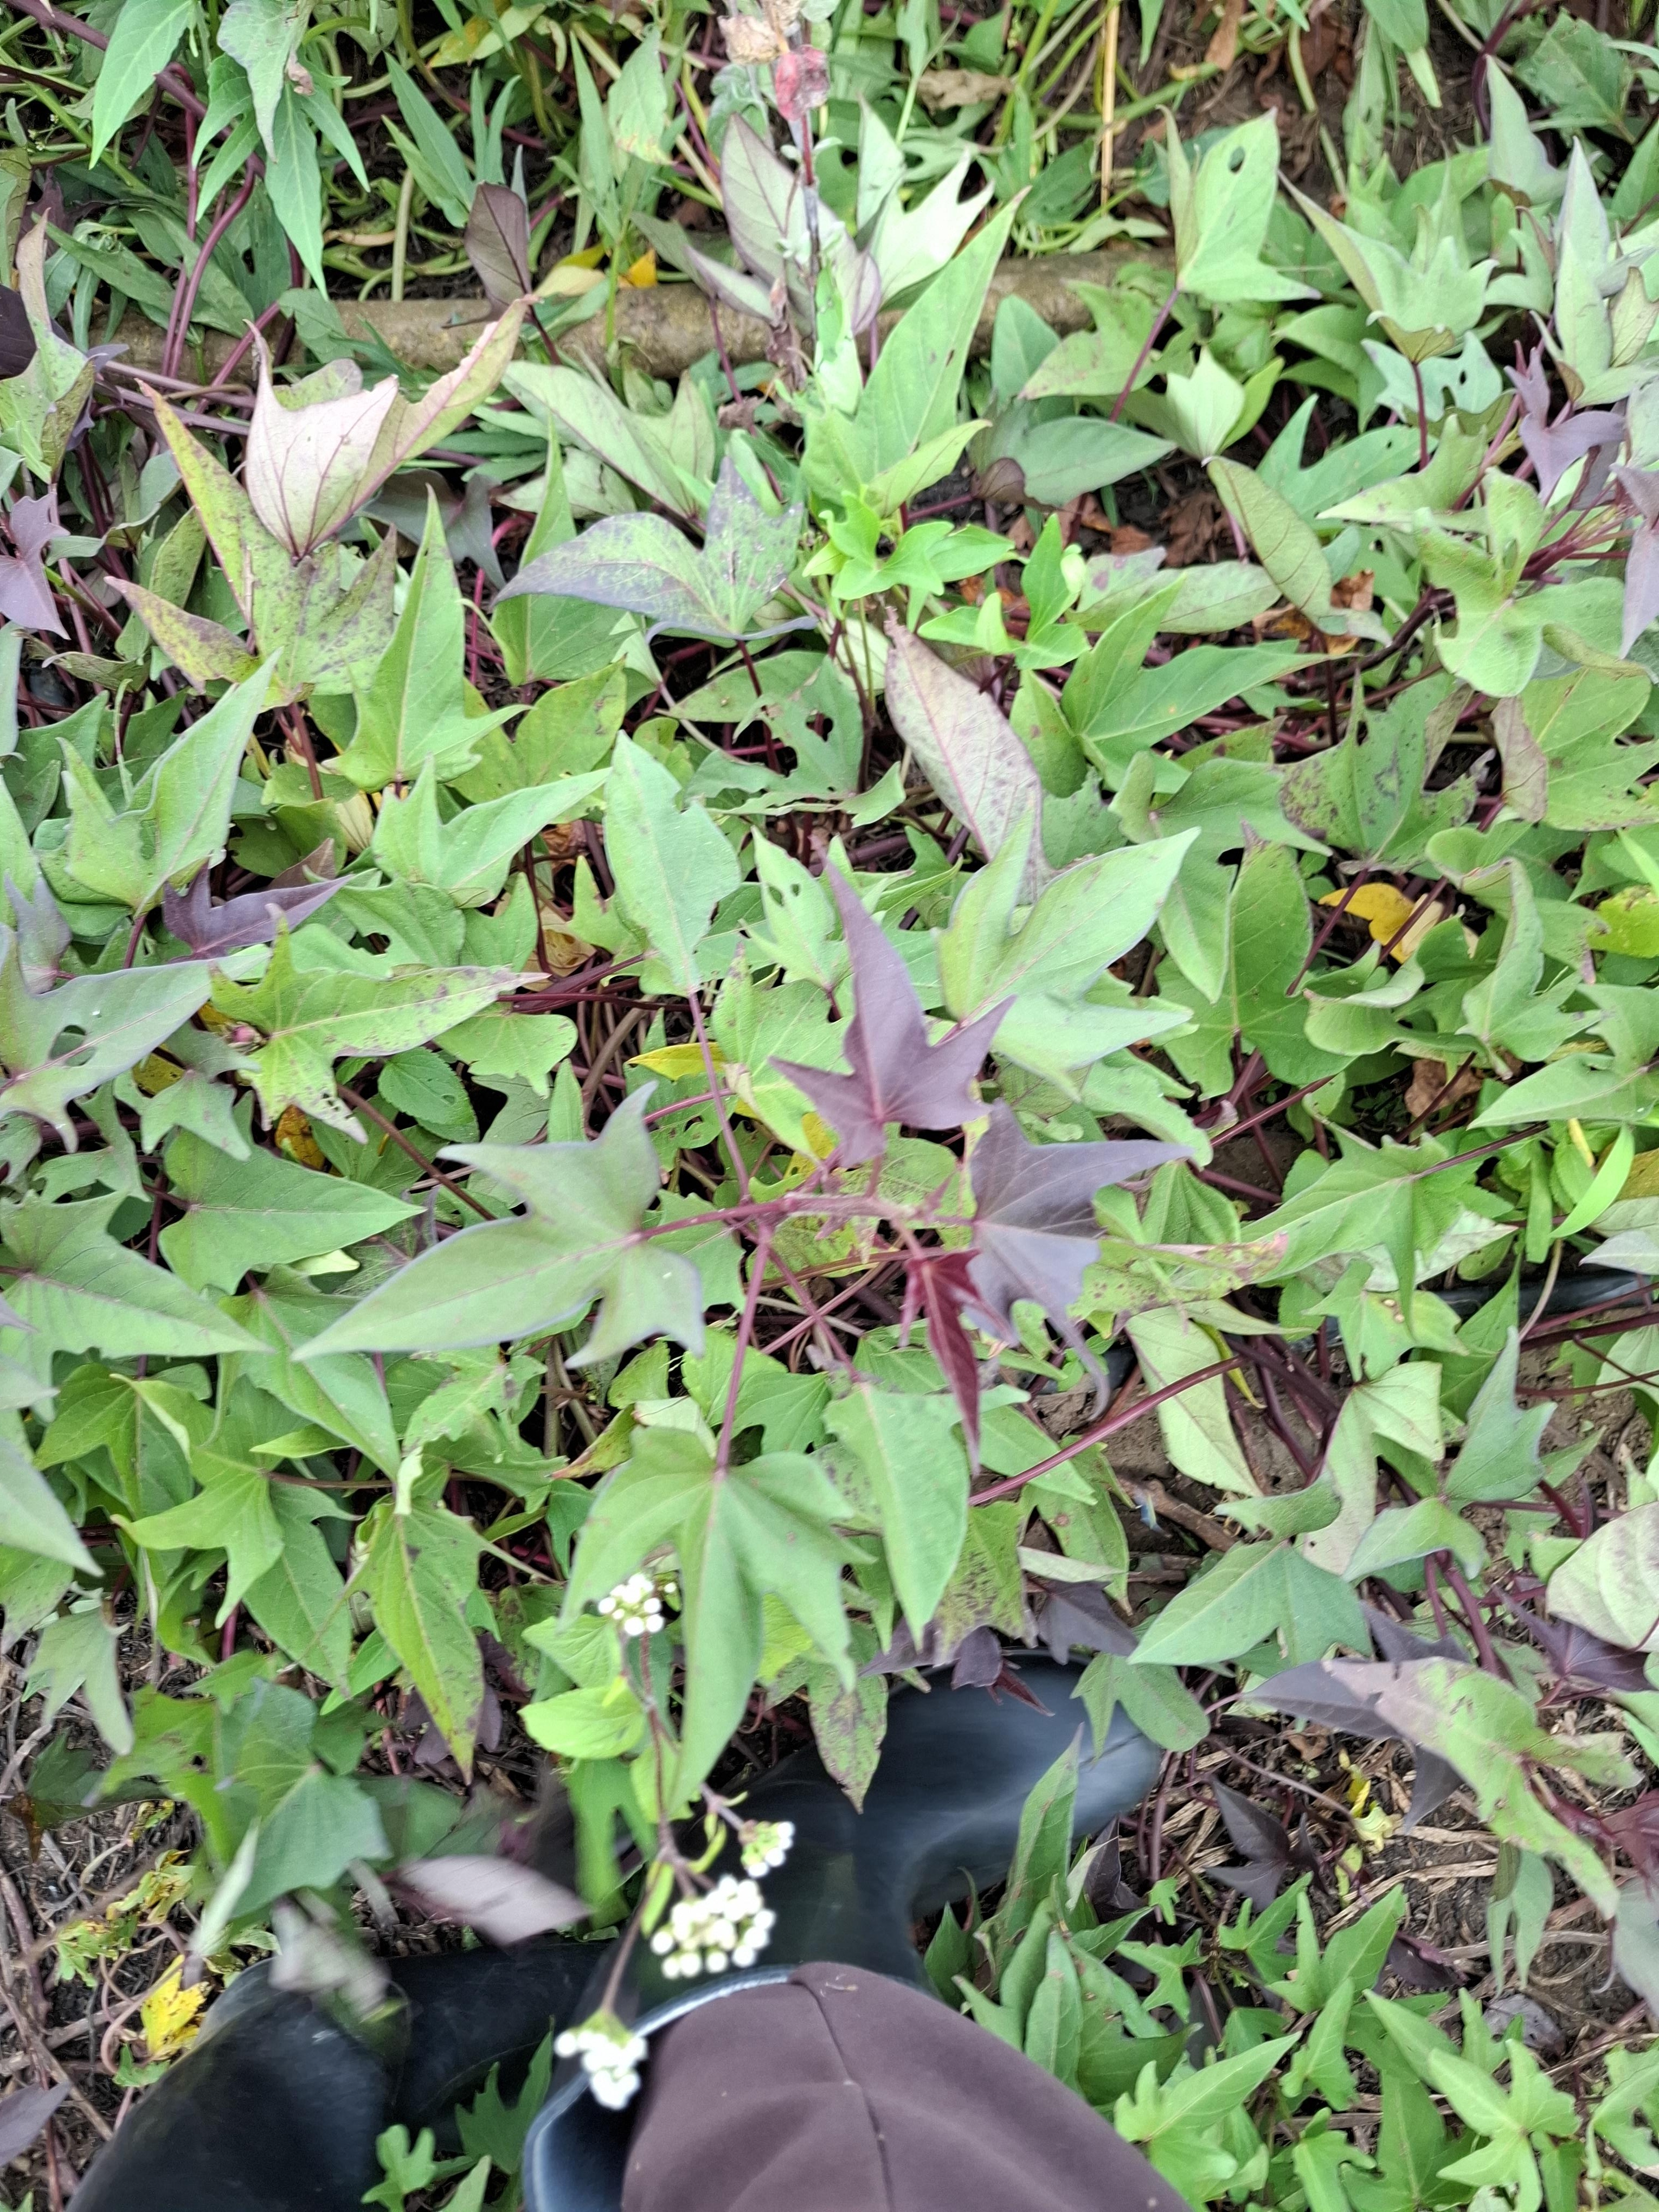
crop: sweet potato
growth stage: flowering
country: Tanzania
